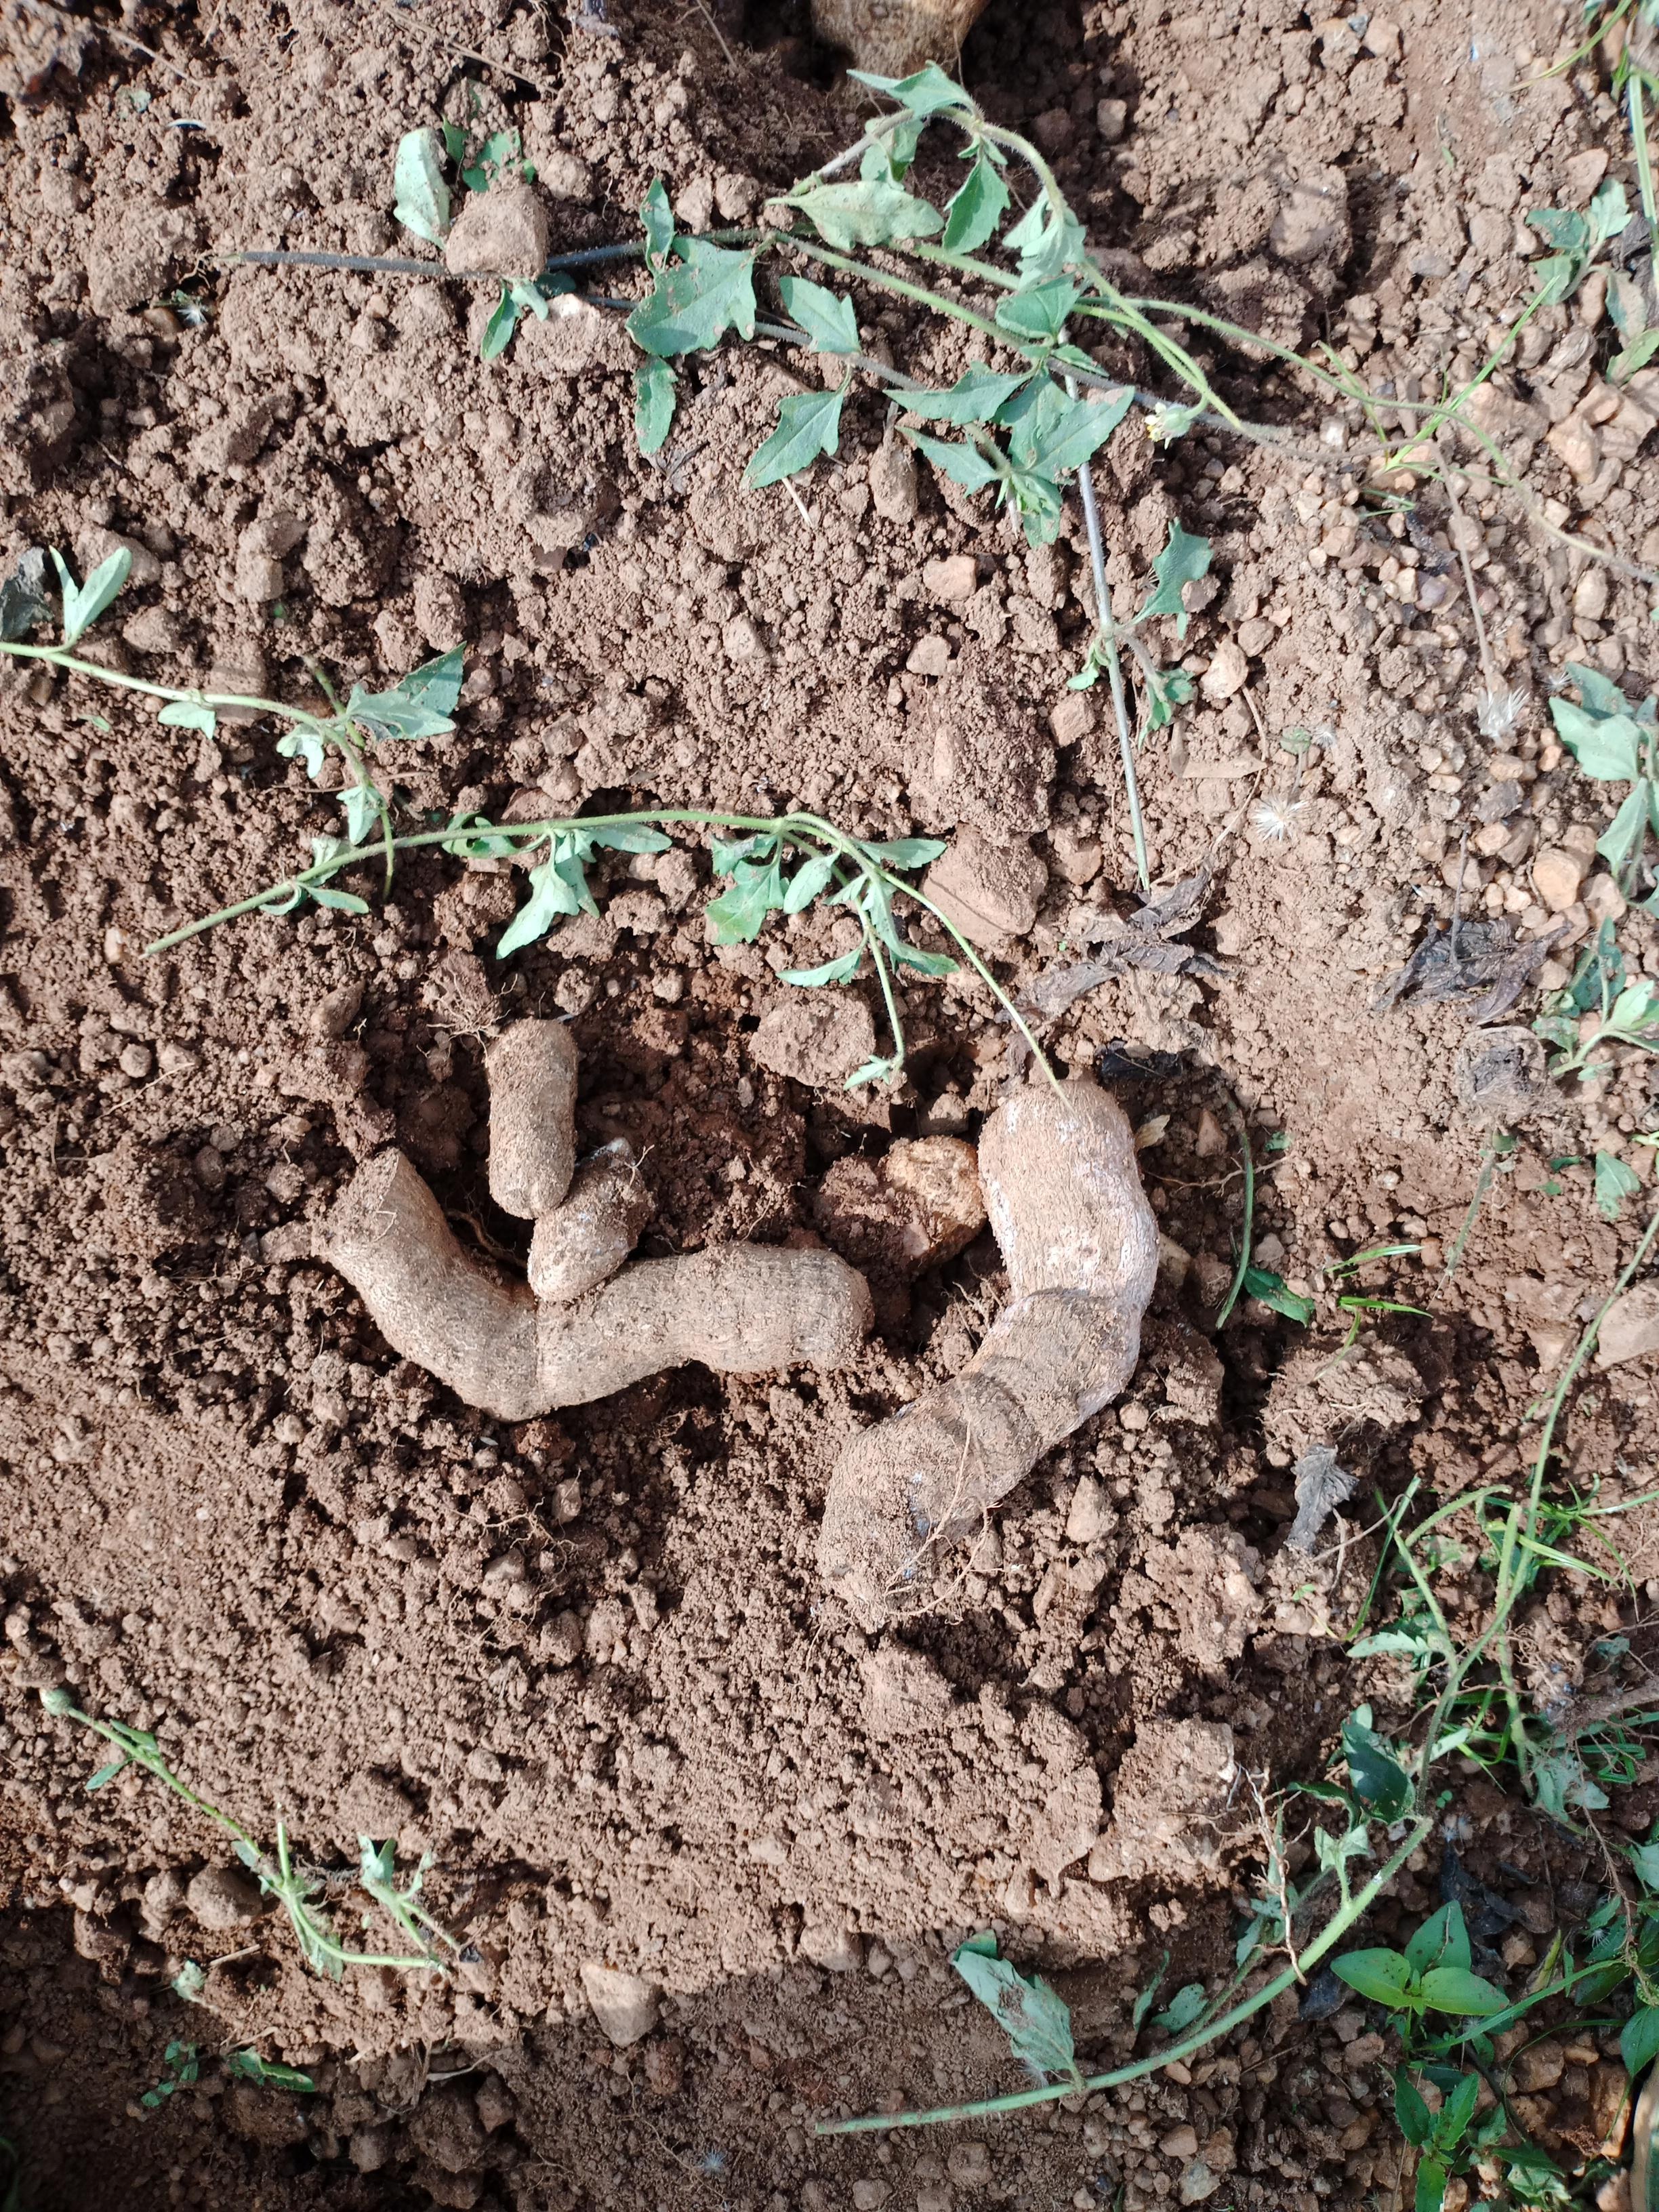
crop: yam
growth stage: harvest
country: Nigeria
